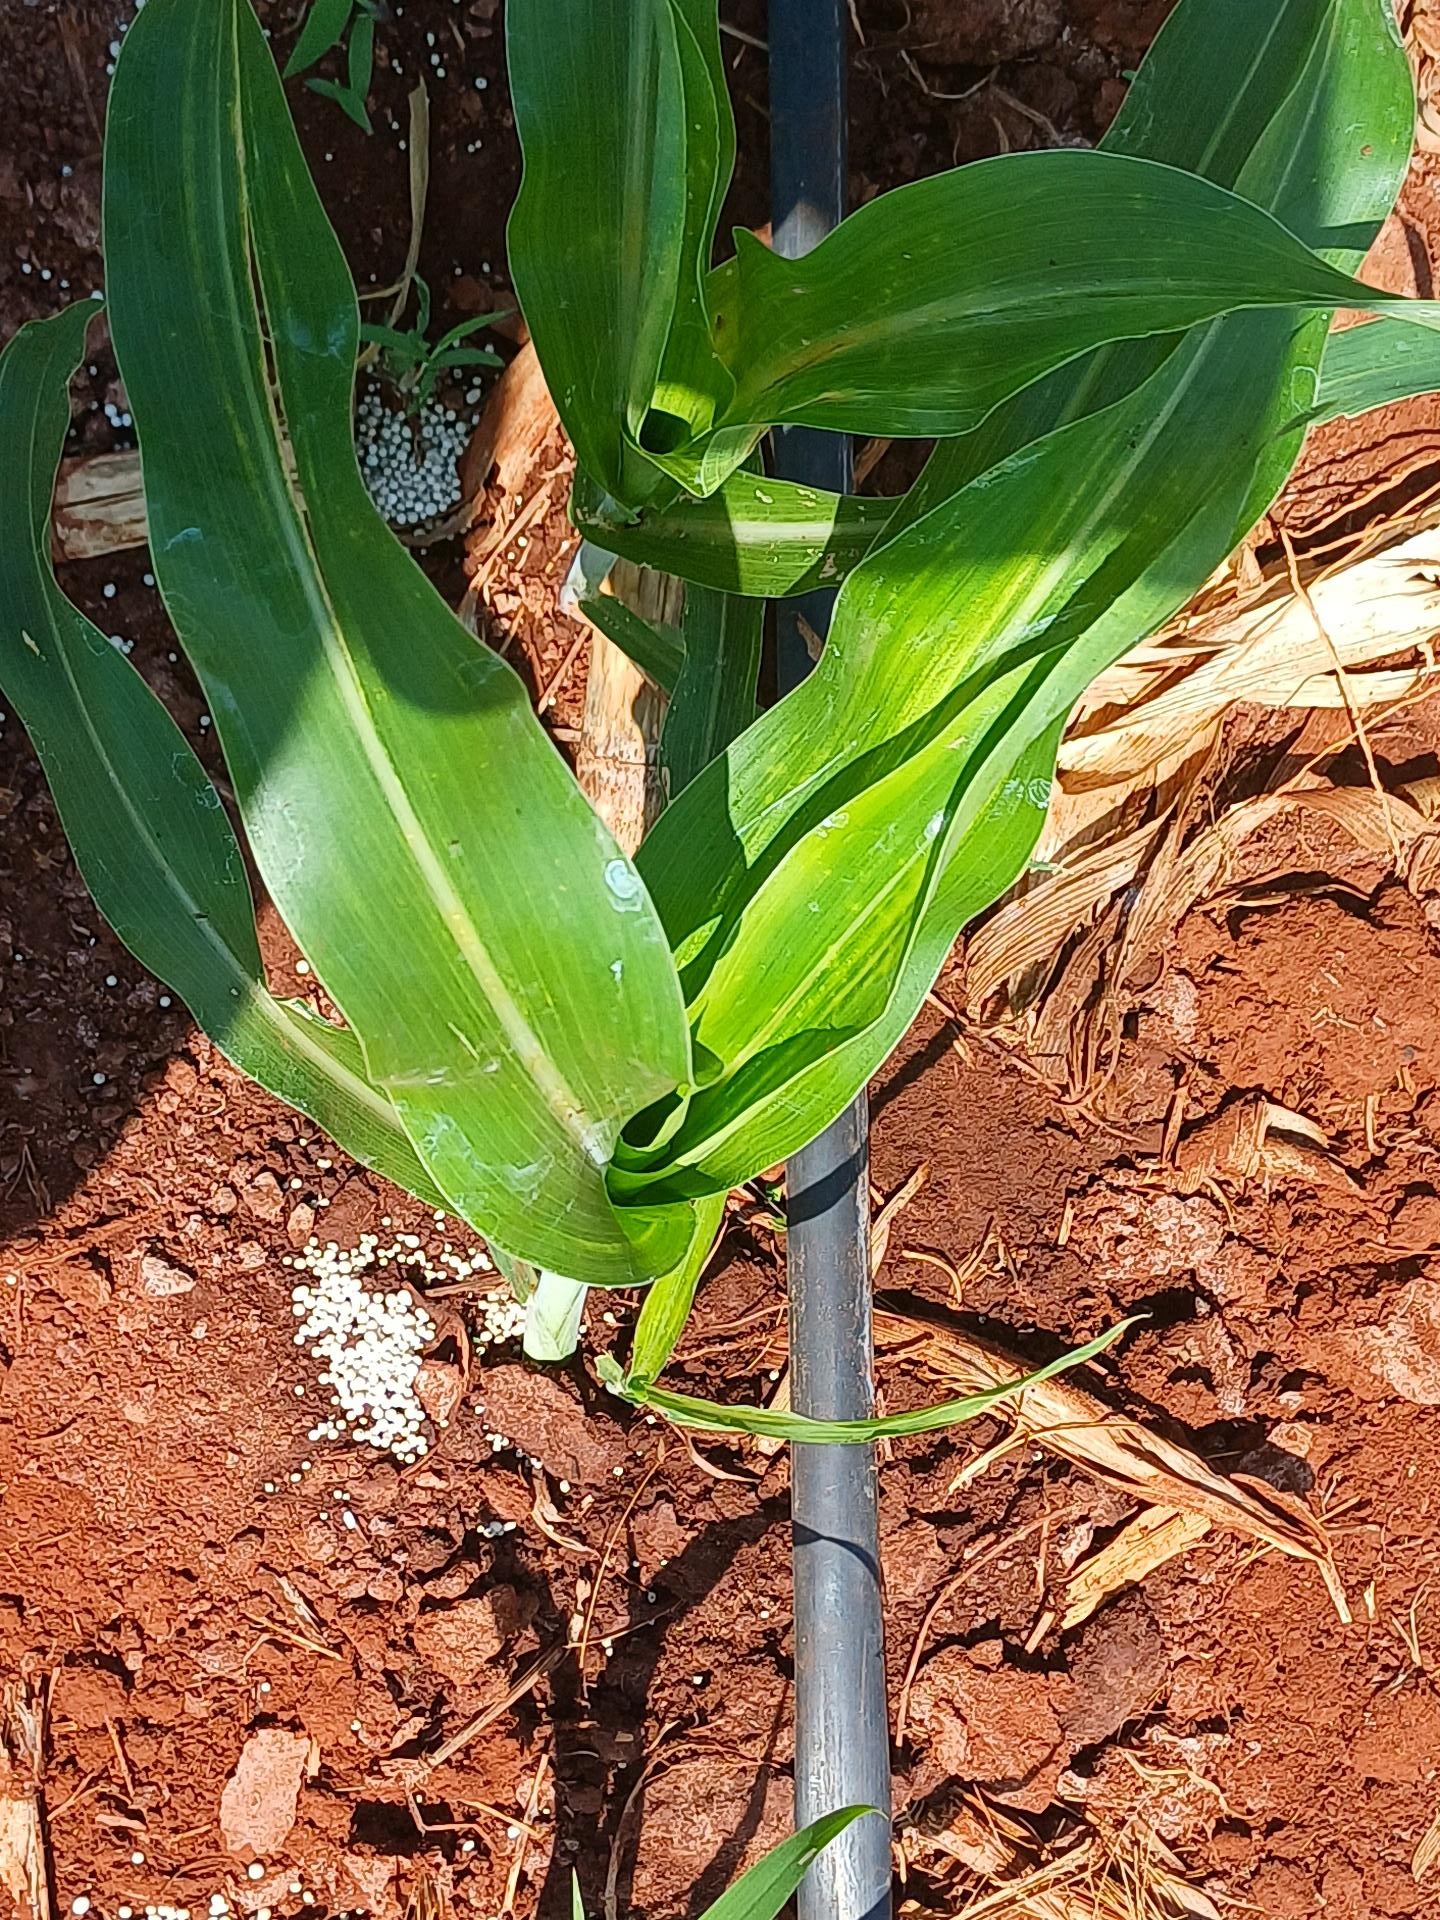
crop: sorghum
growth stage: vegetative
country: Kenya
